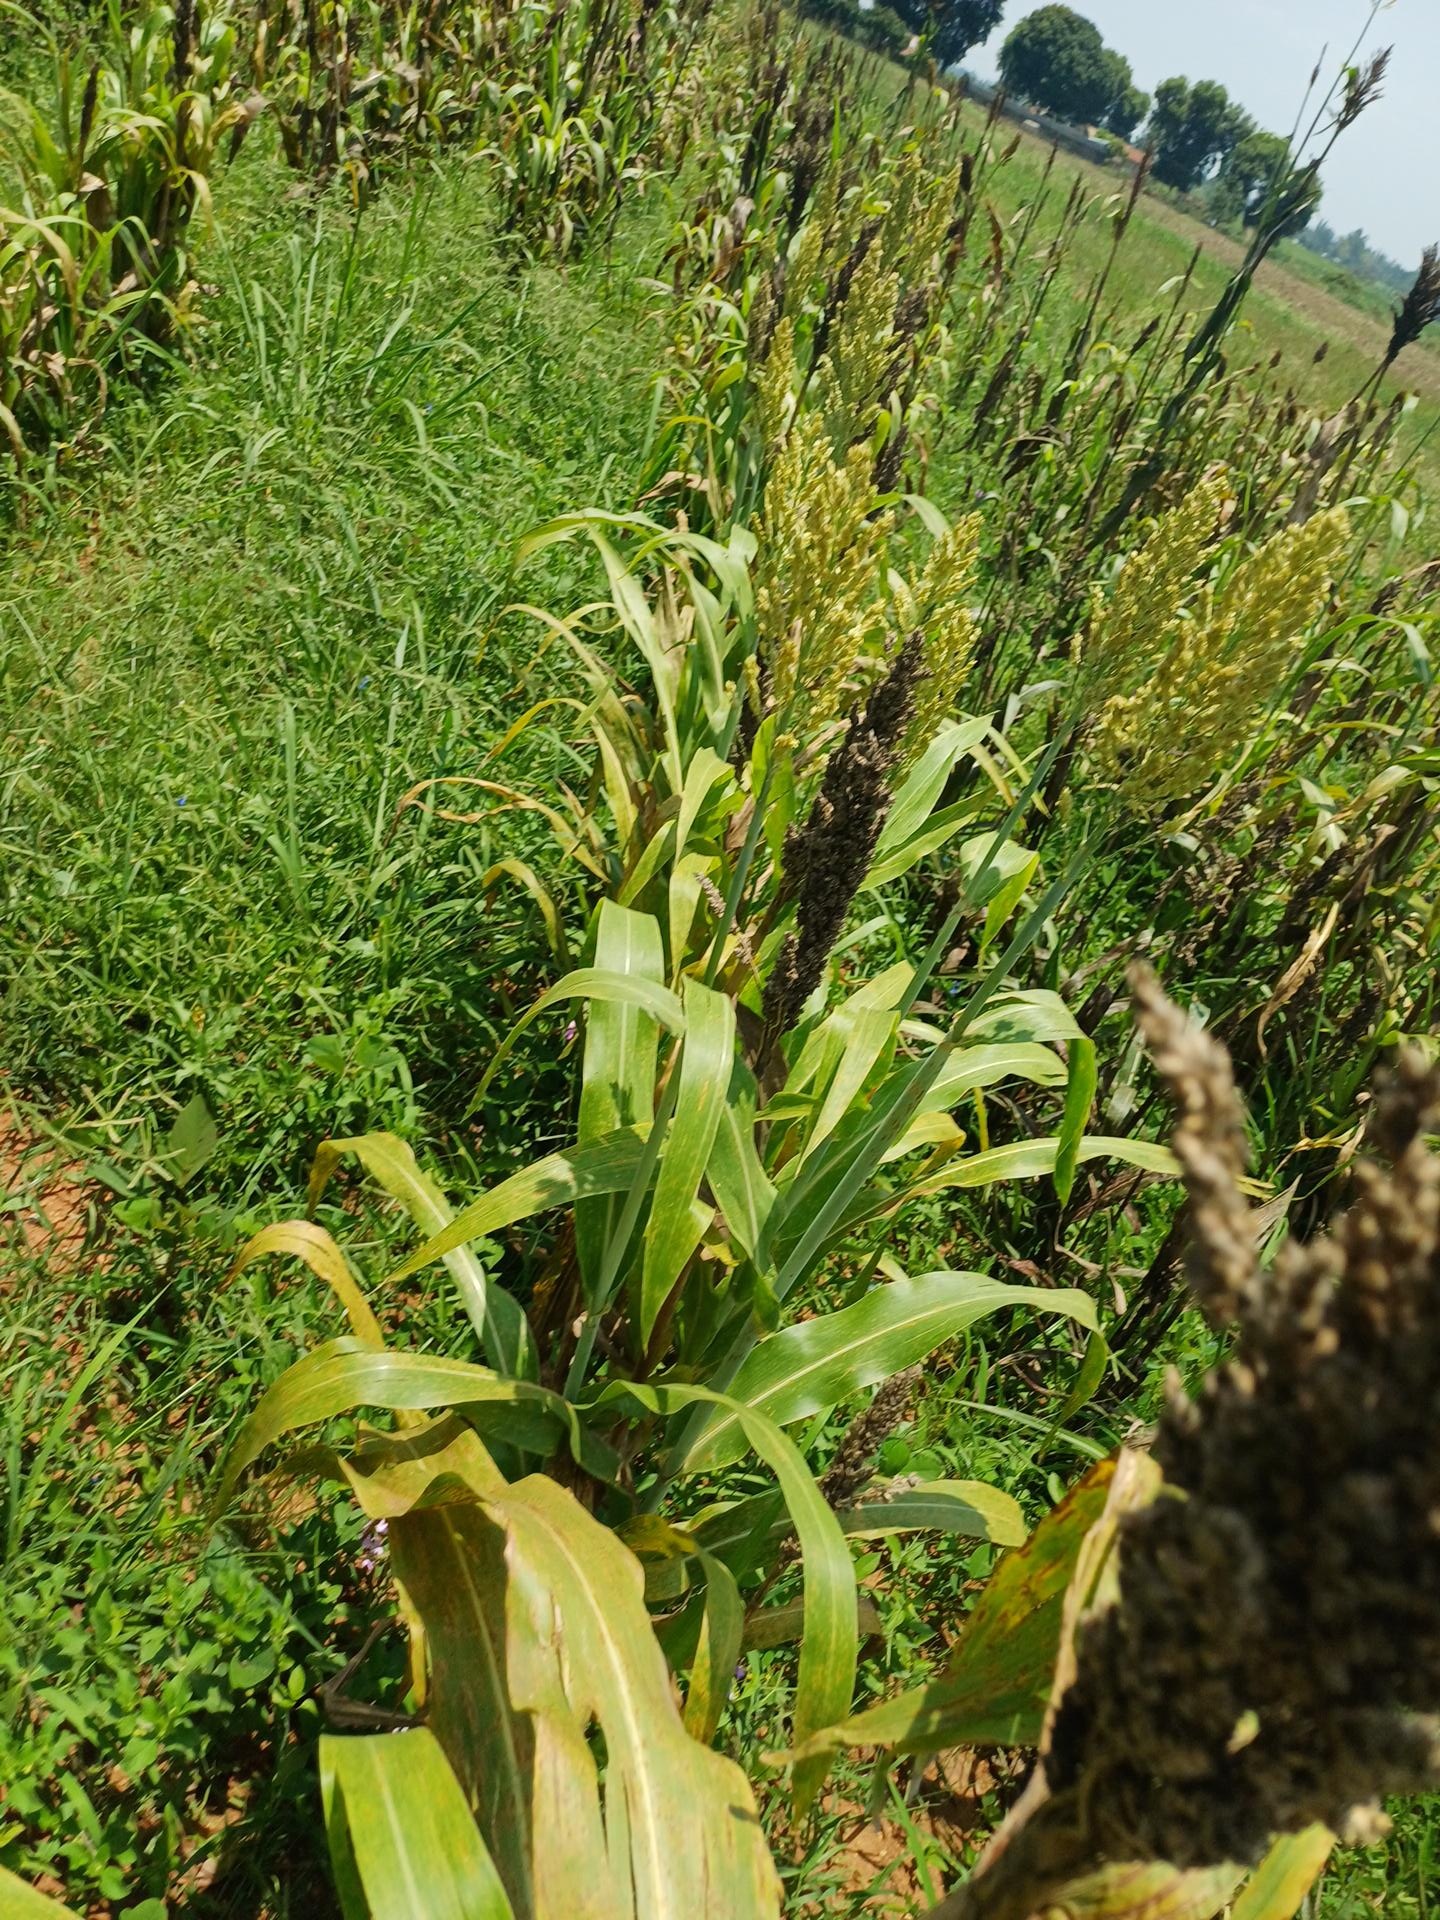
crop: sorghum
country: Kenya
